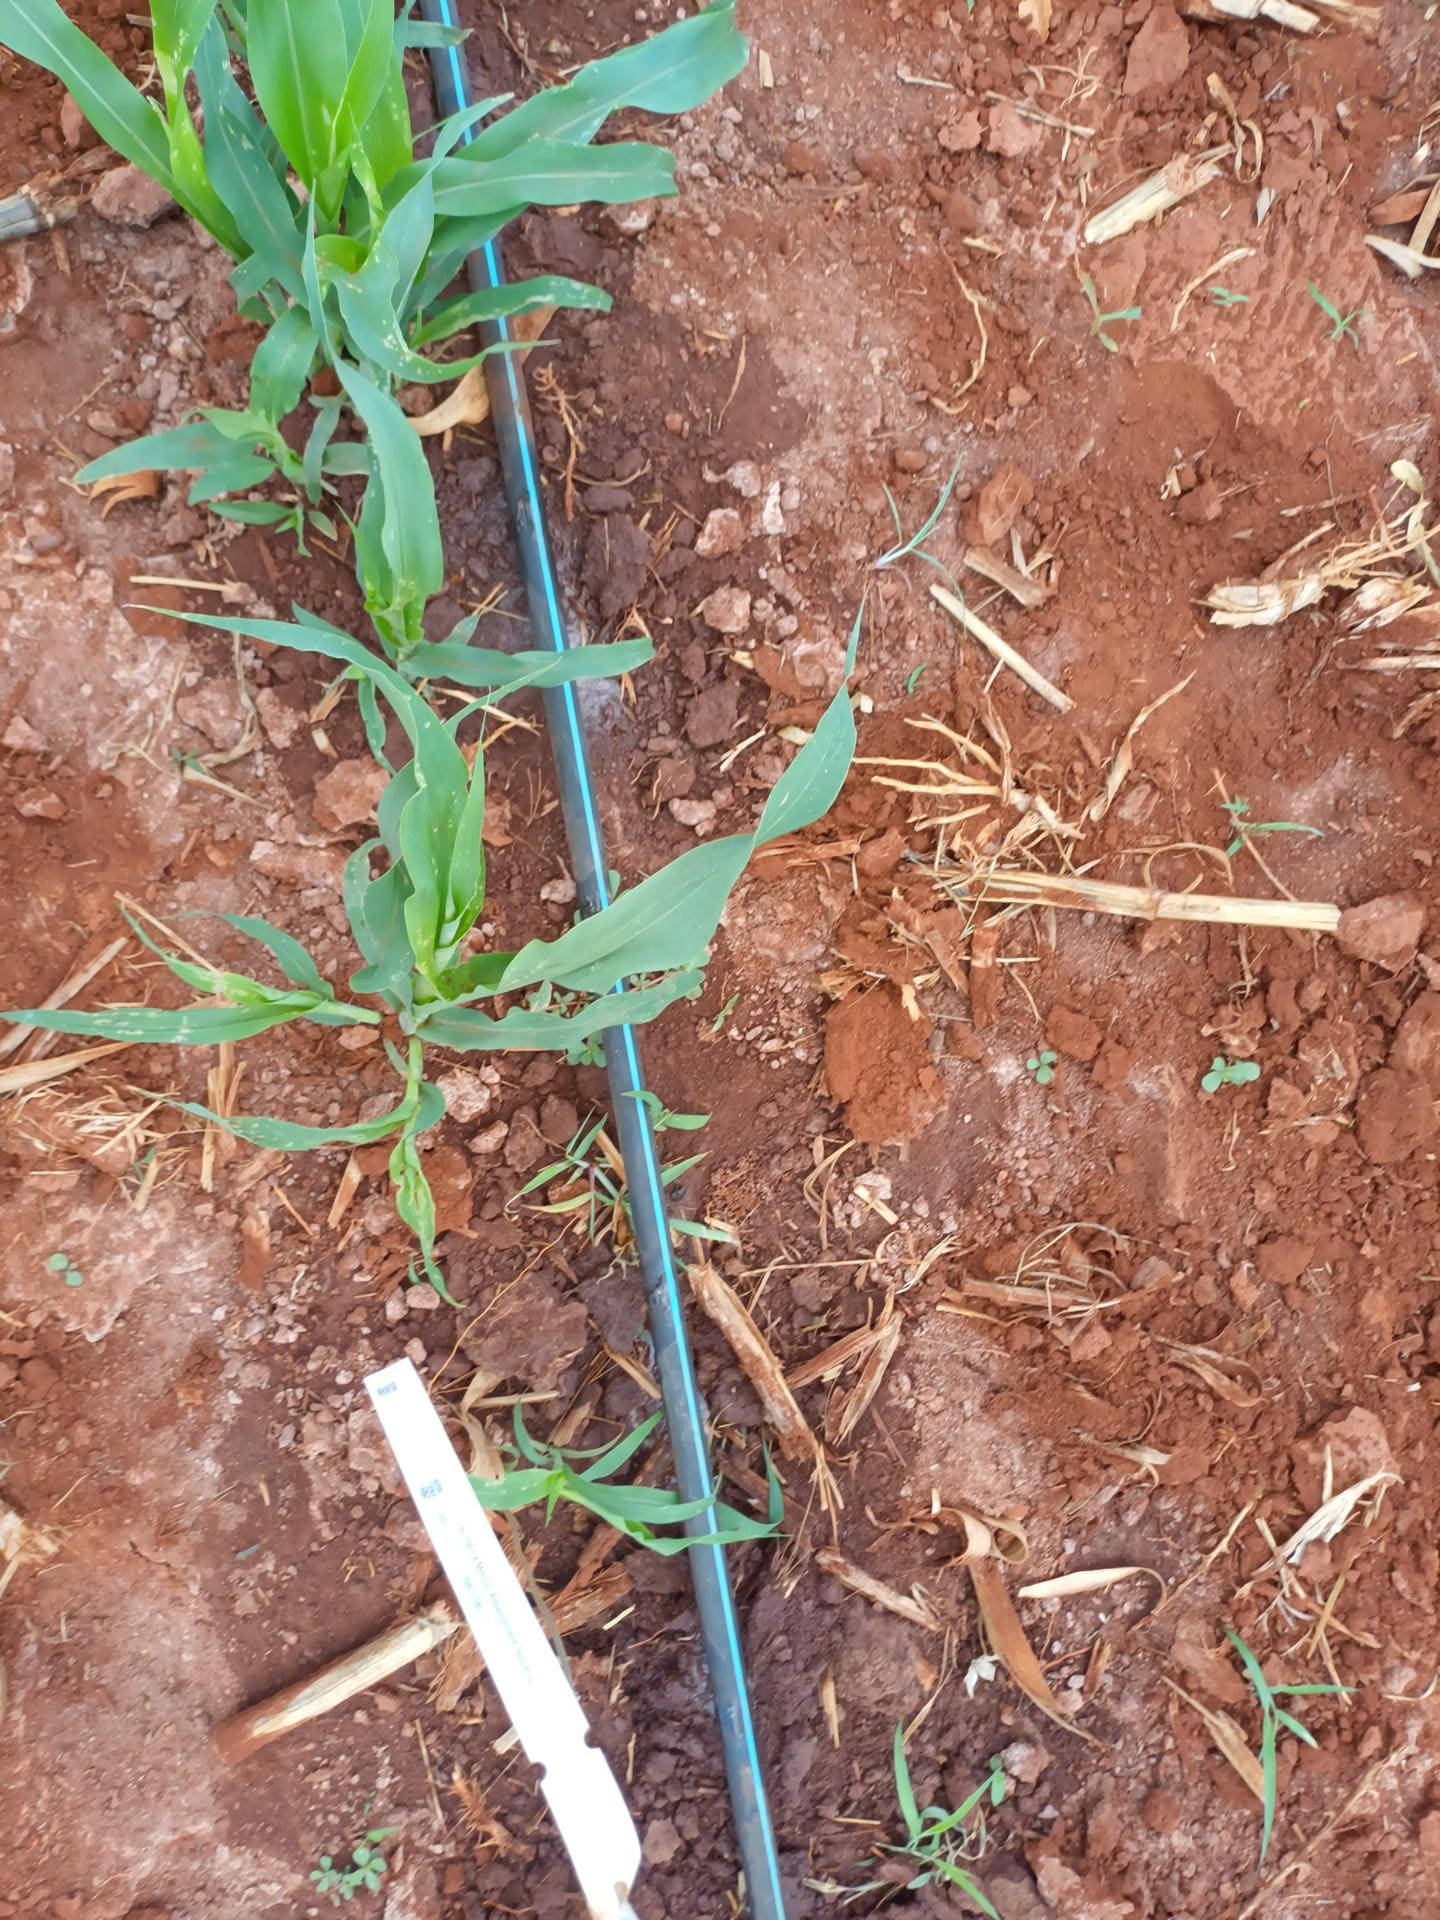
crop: sorghum
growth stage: vegetative
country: Kenya
